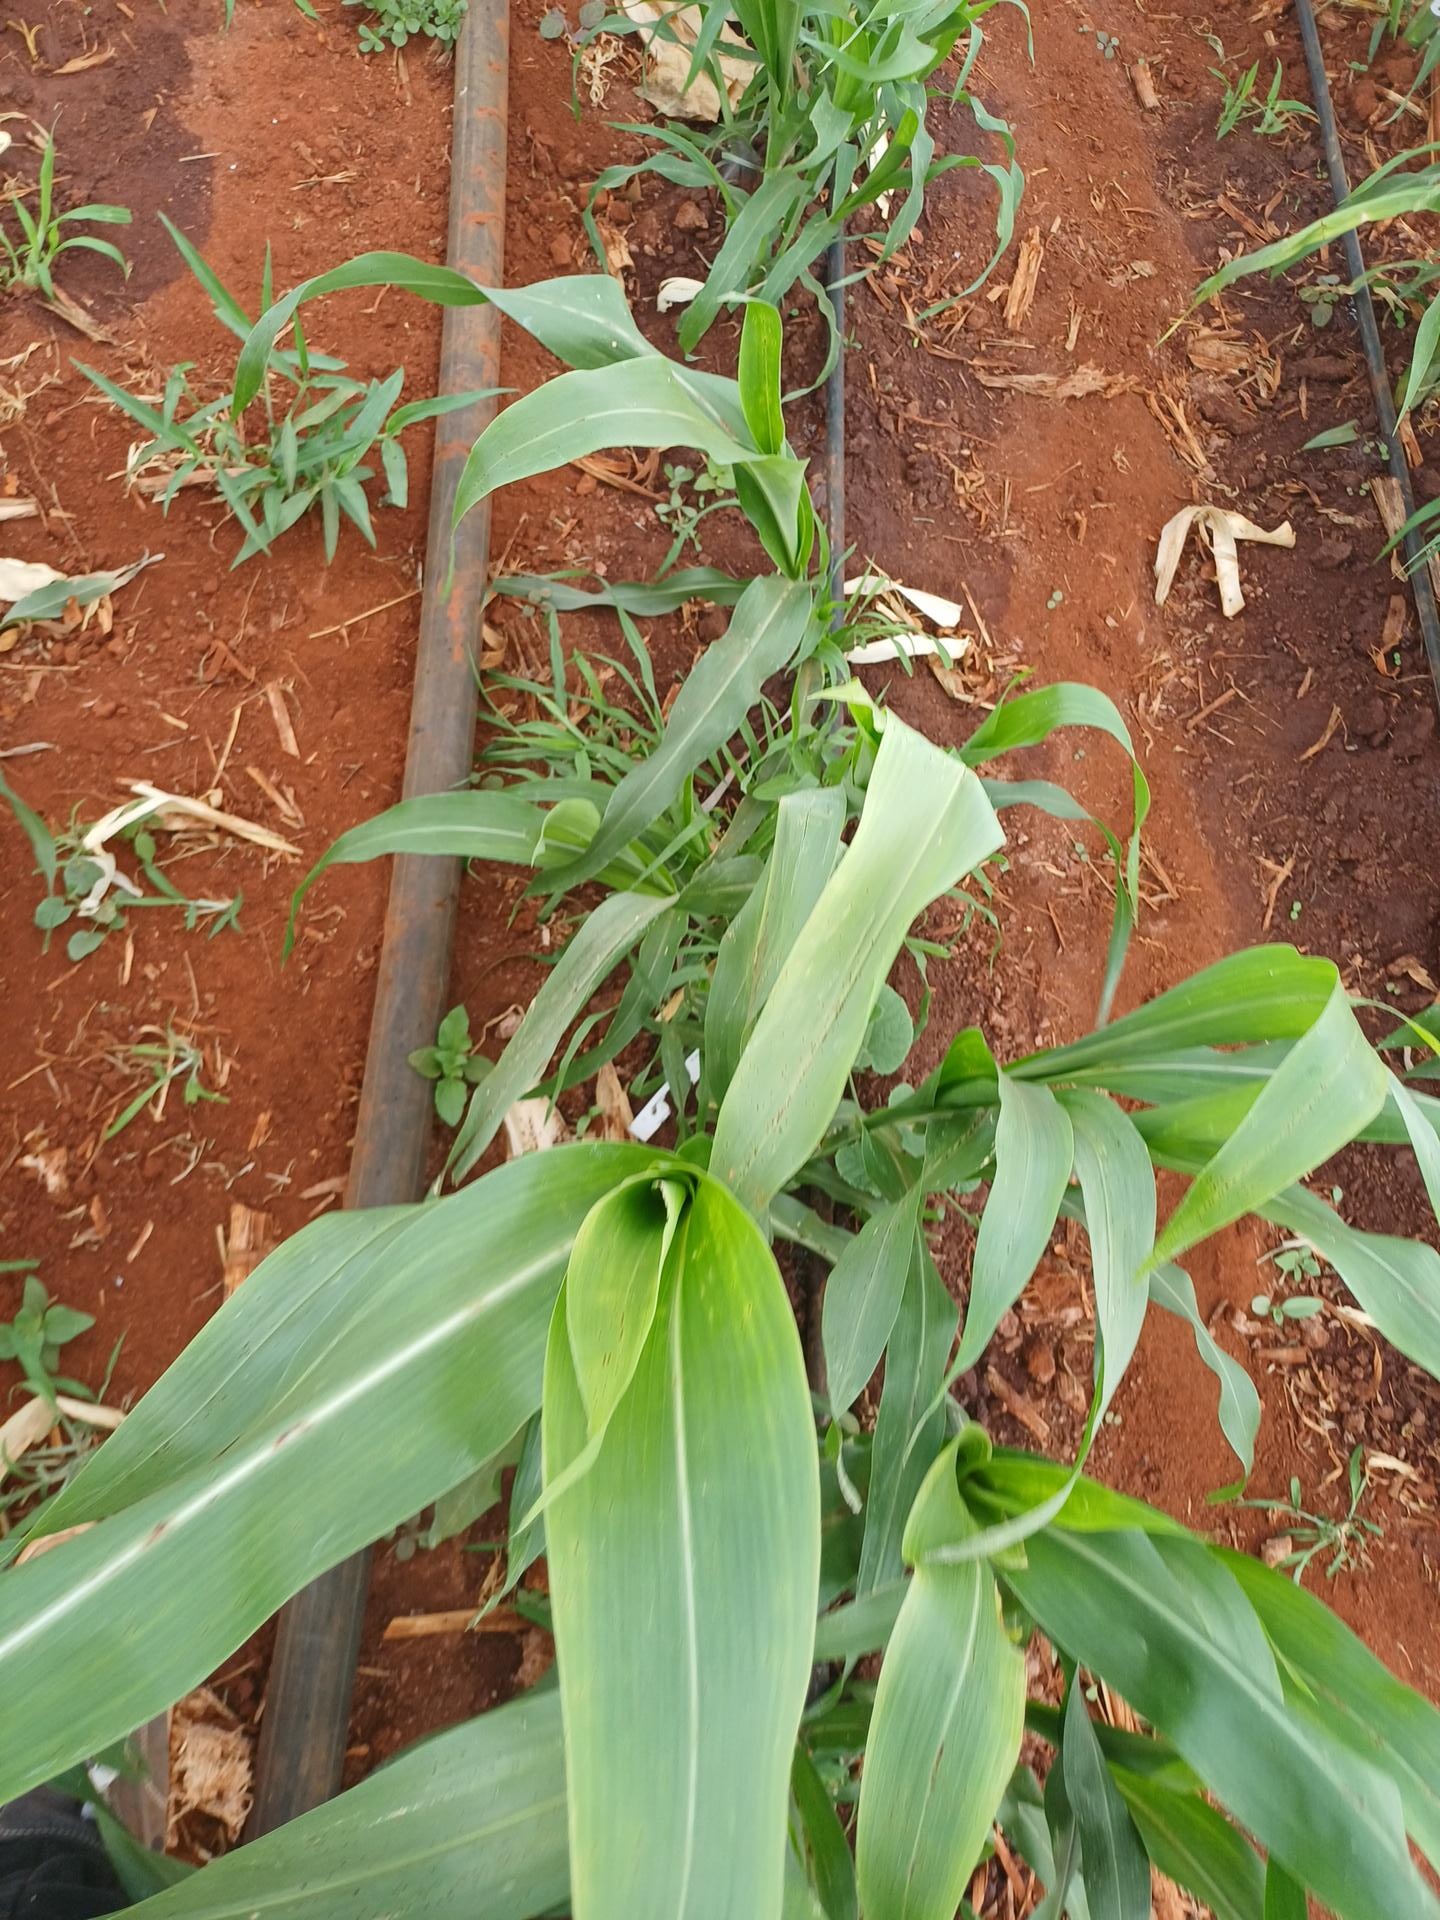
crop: sorghum
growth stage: vegetative
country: Kenya
